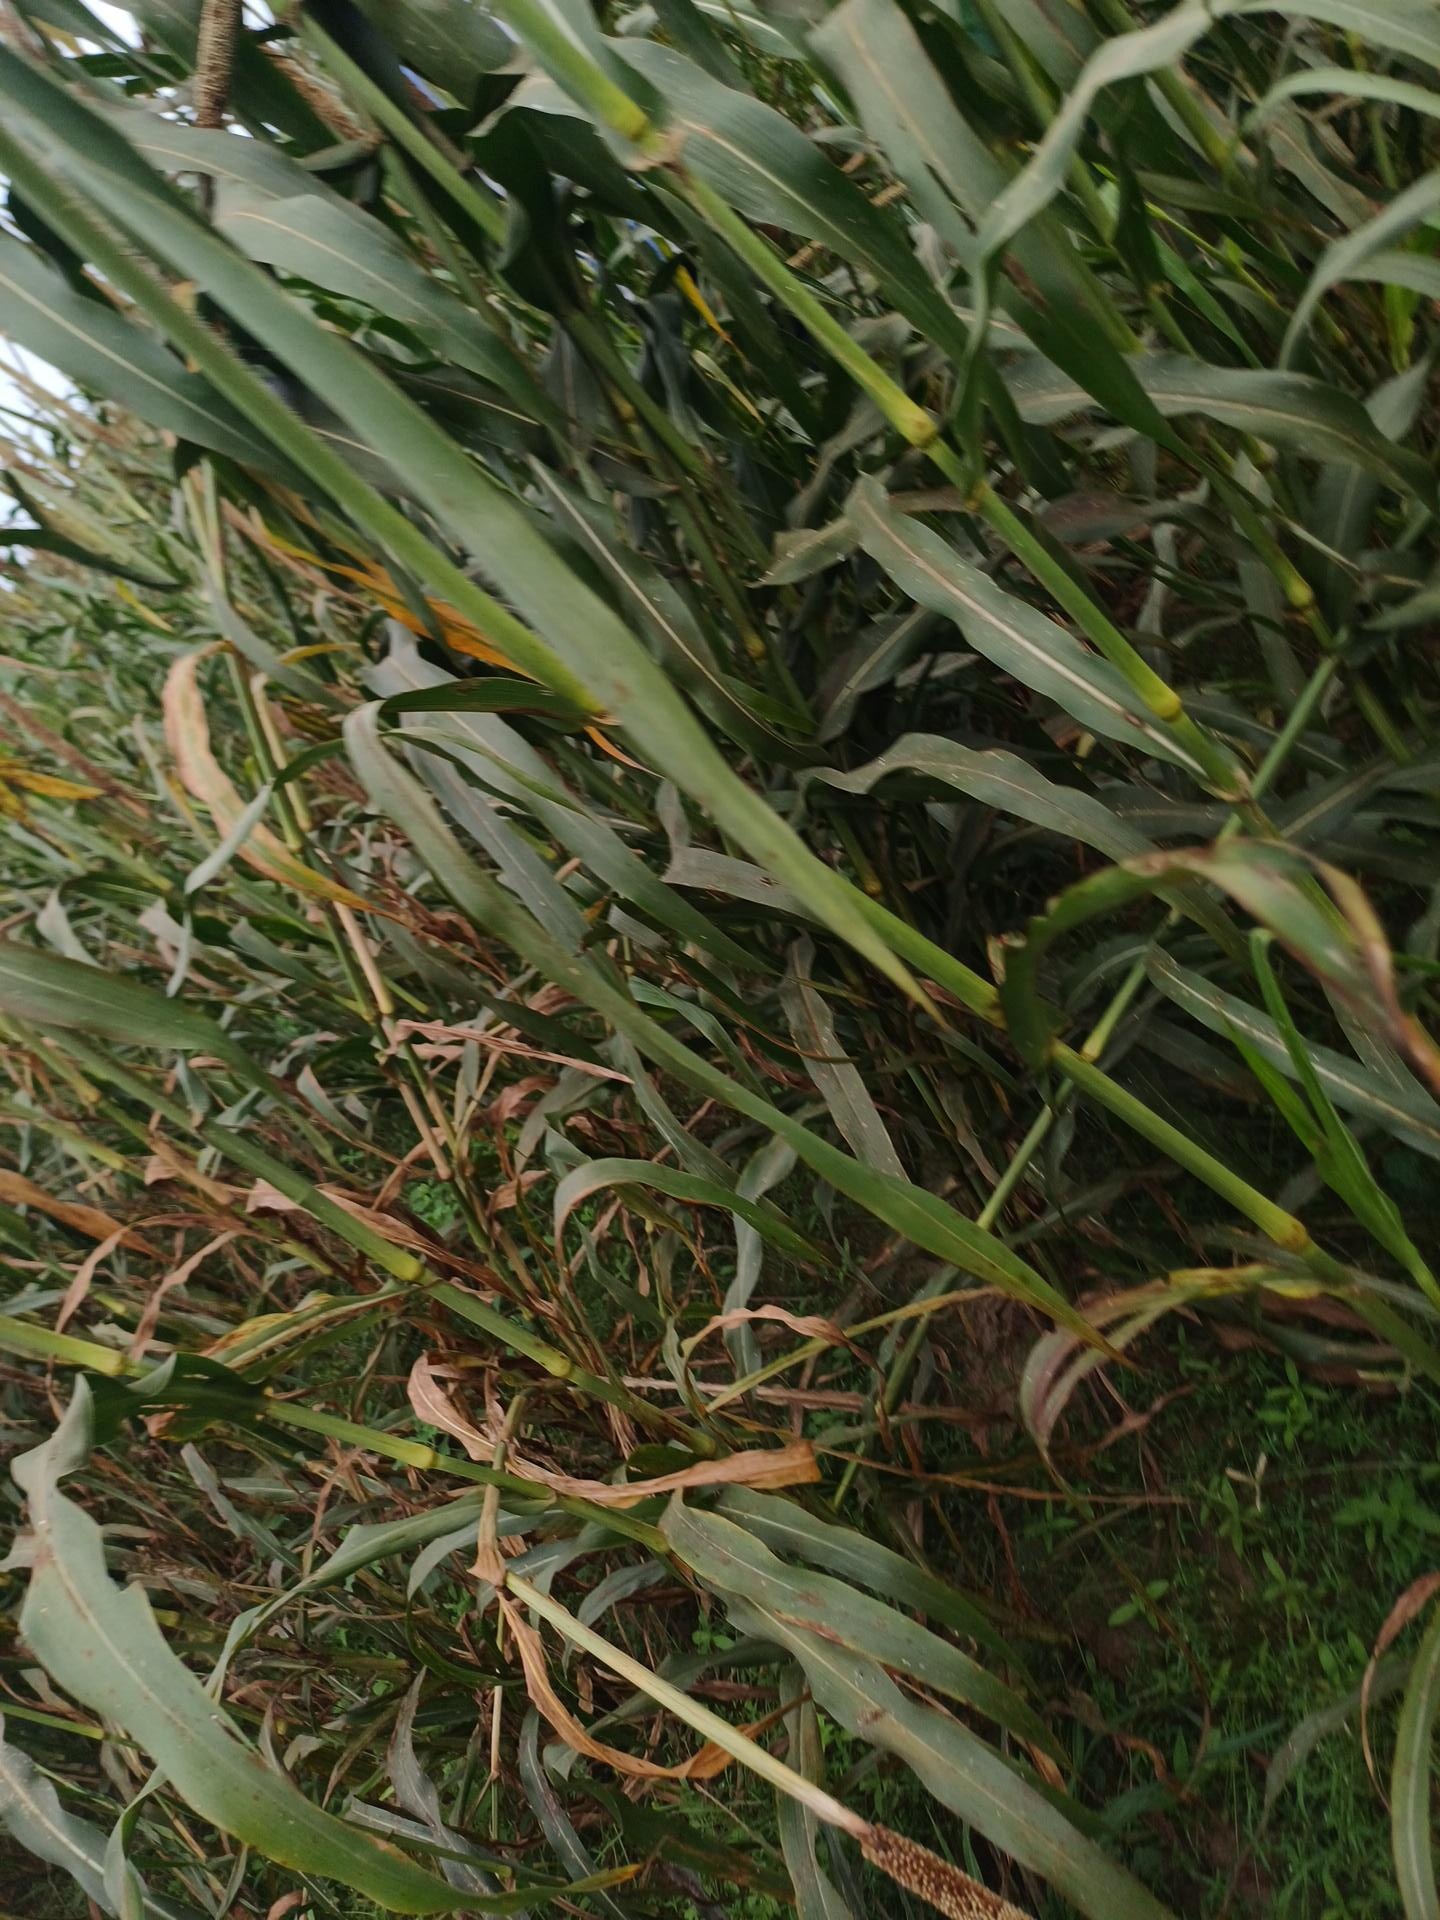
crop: pearl millet
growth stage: filling grain
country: Senegal
